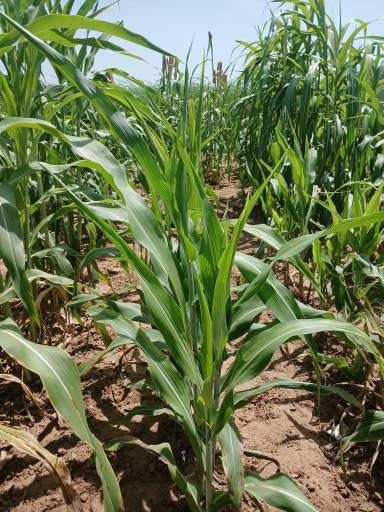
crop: sorghum
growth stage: vegetative
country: Senegal
